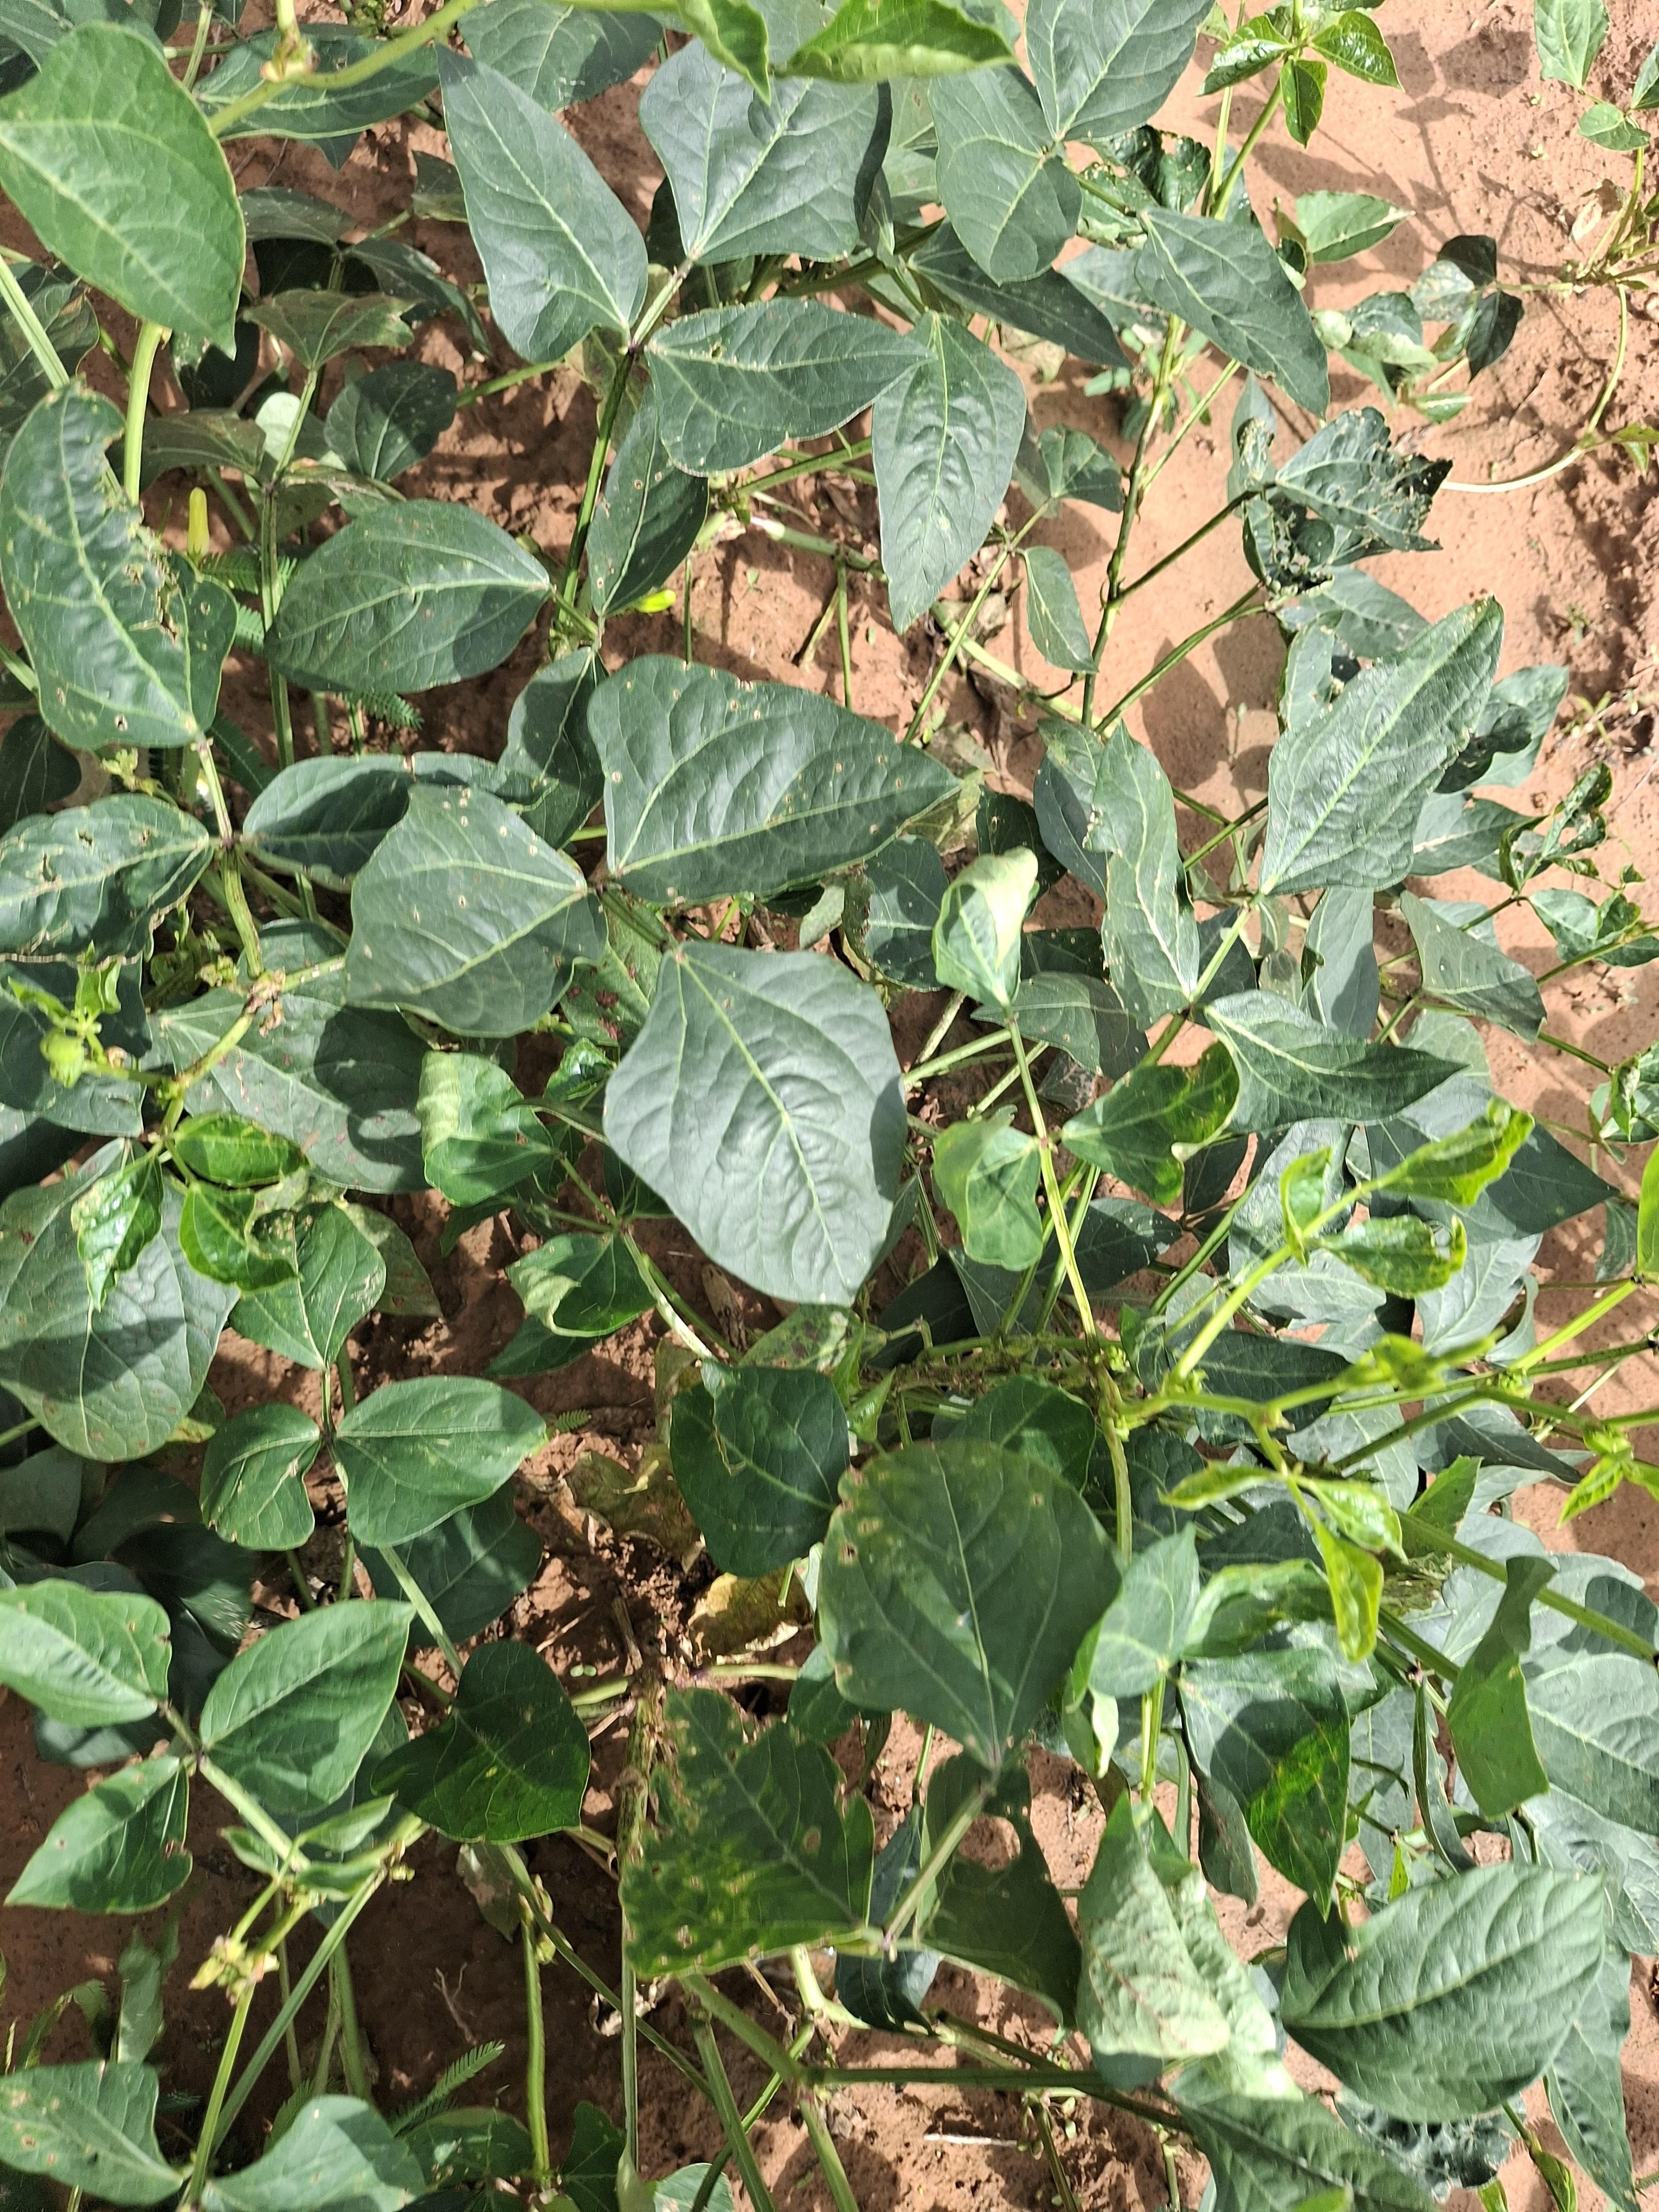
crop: cowpea
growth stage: flowering
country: Nigeria
